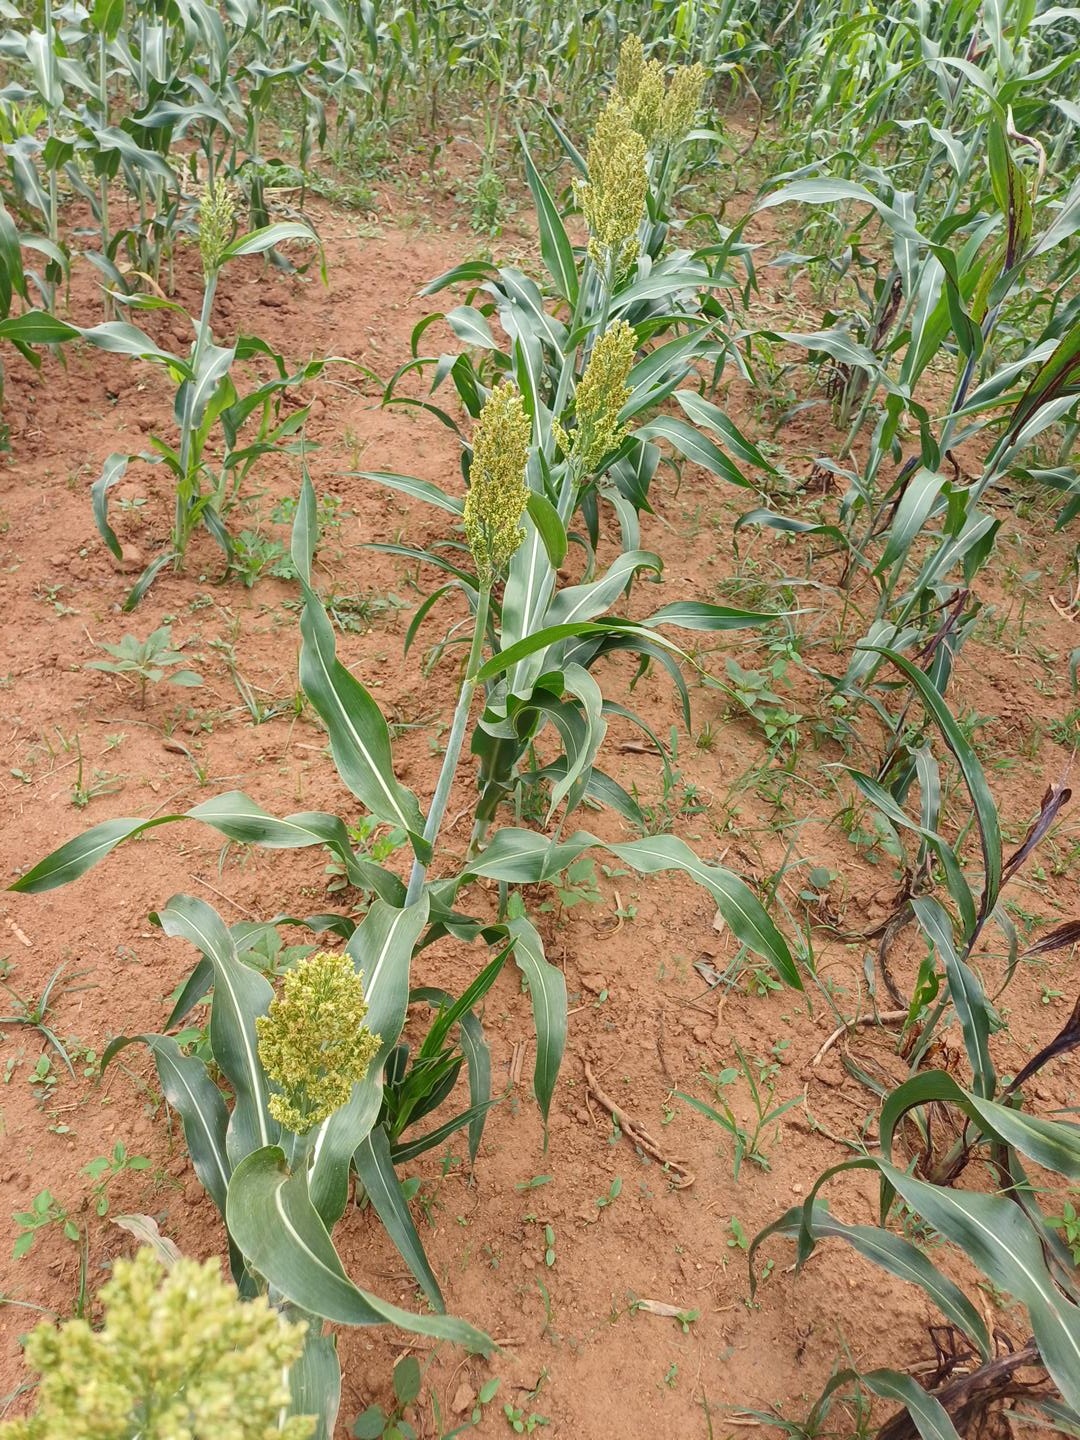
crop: sorghum
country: Kenya
